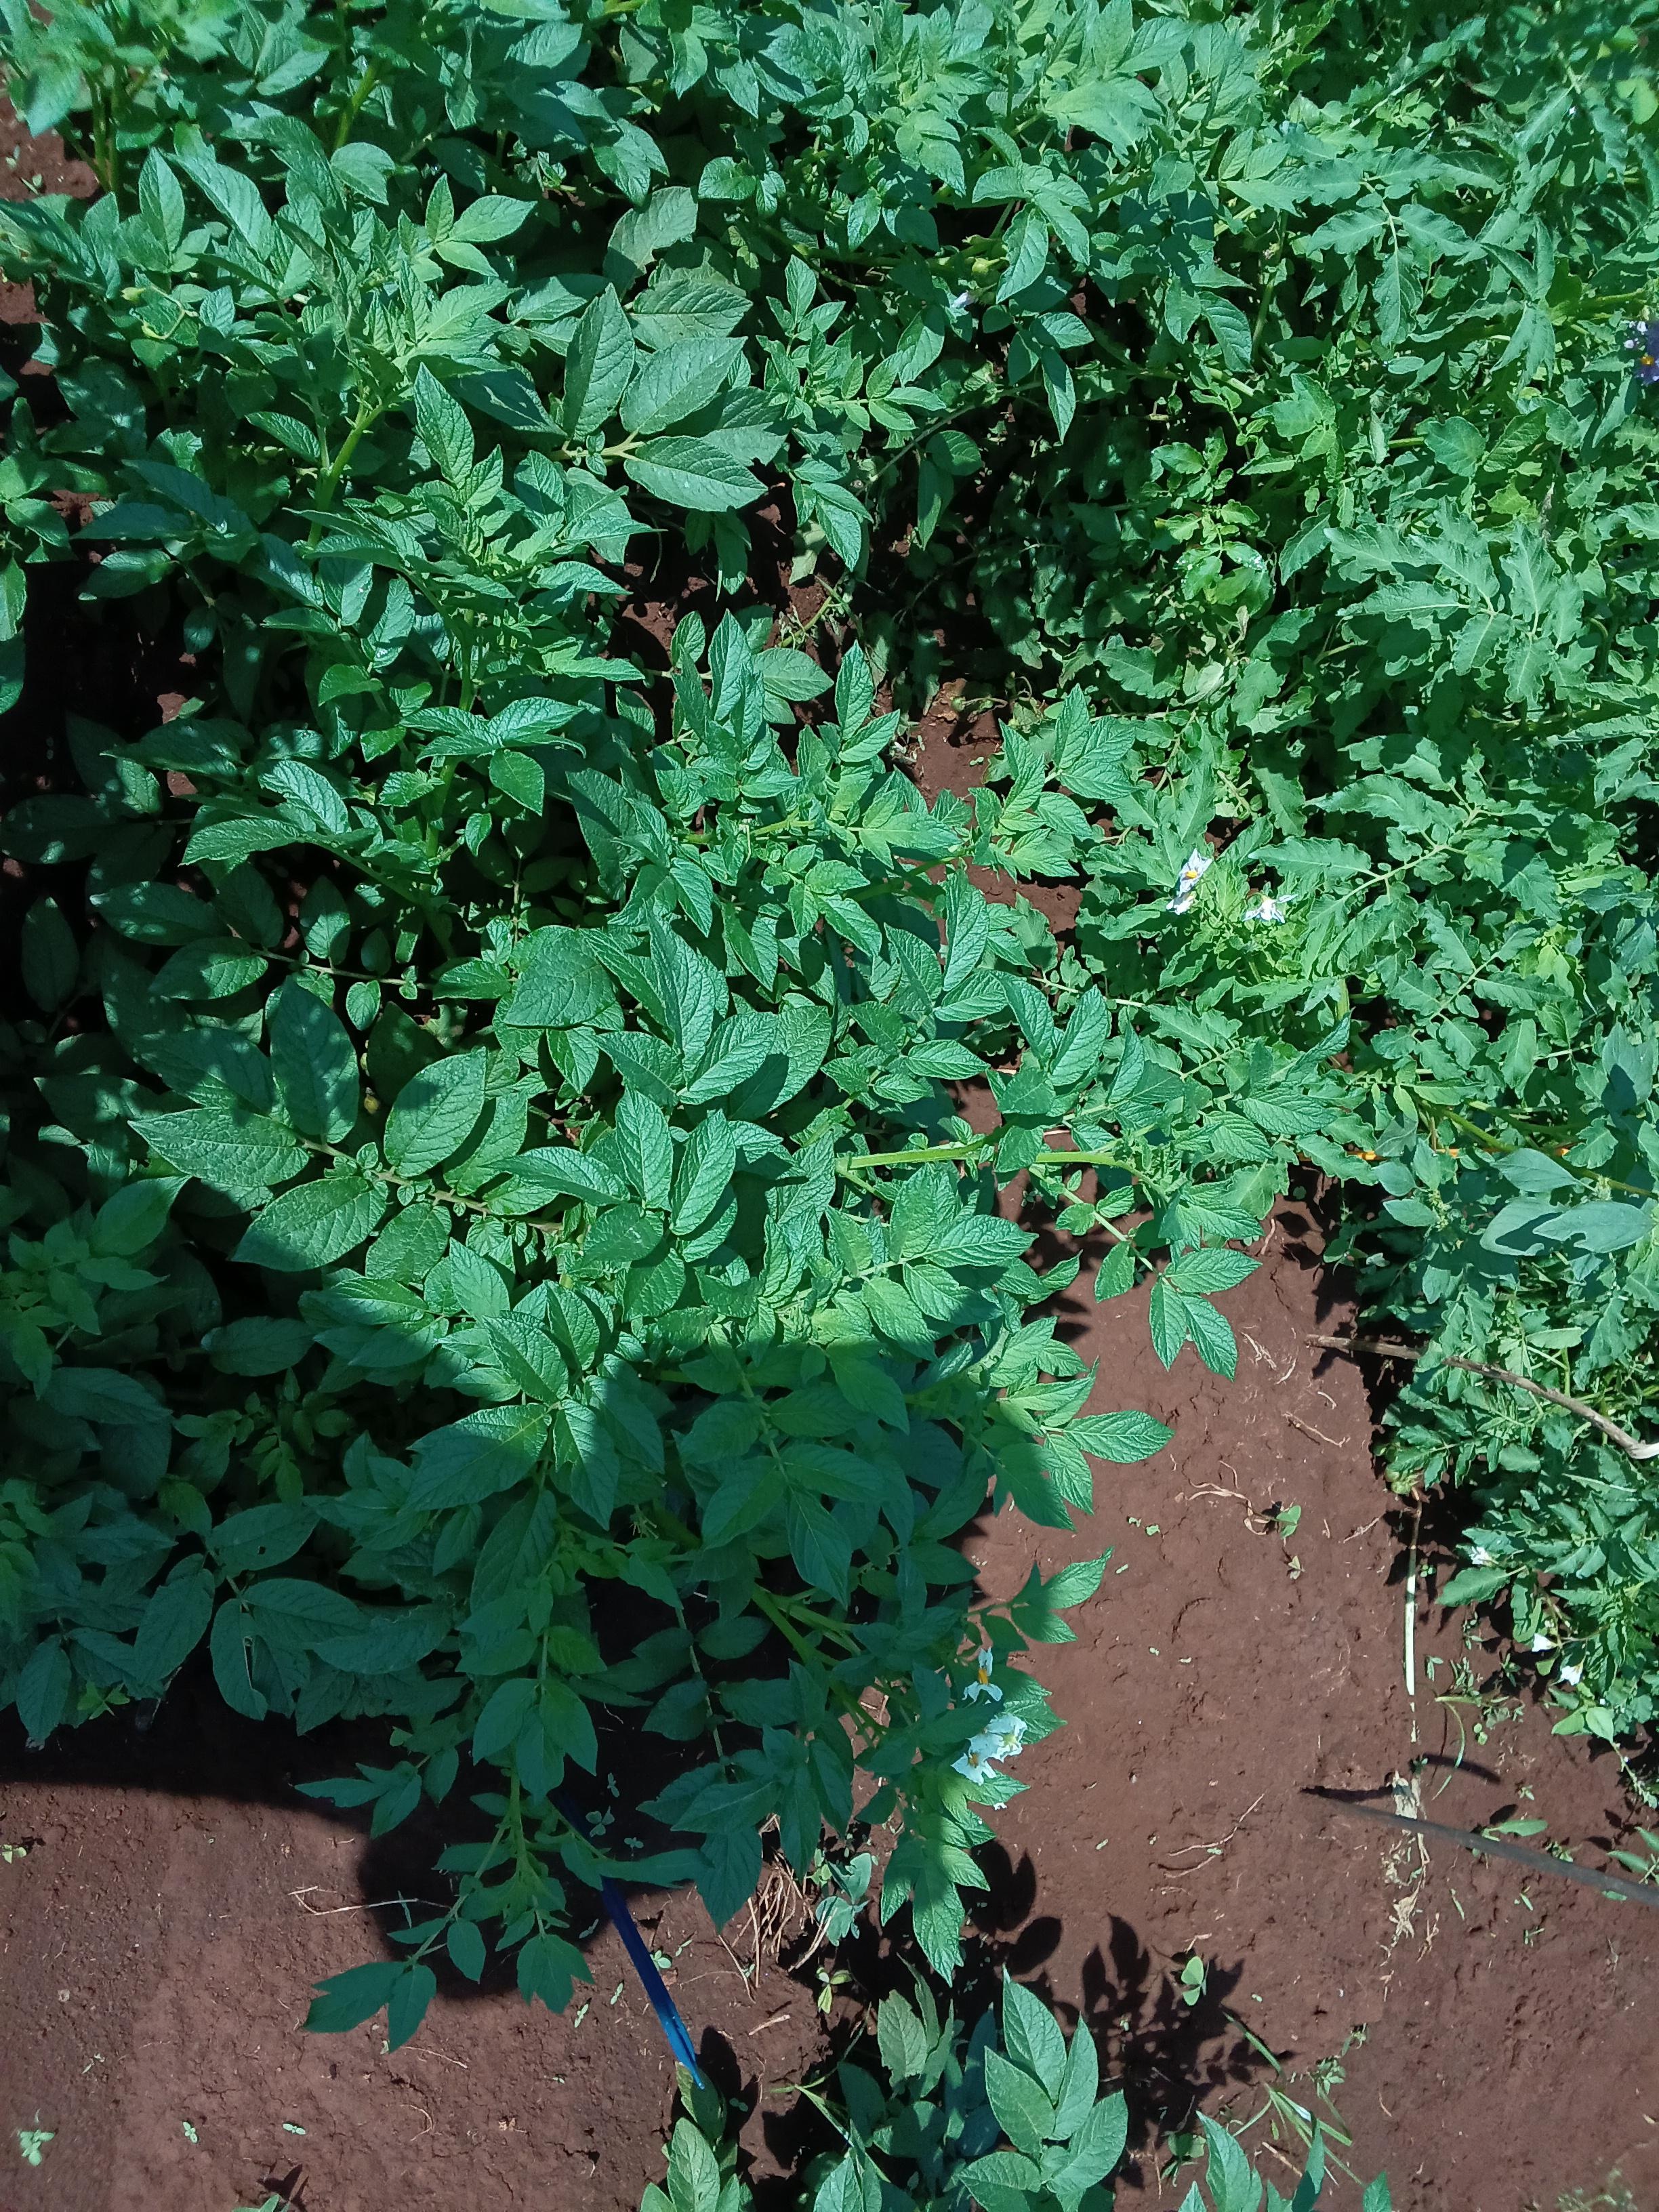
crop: potato
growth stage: flowering
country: Kenya
